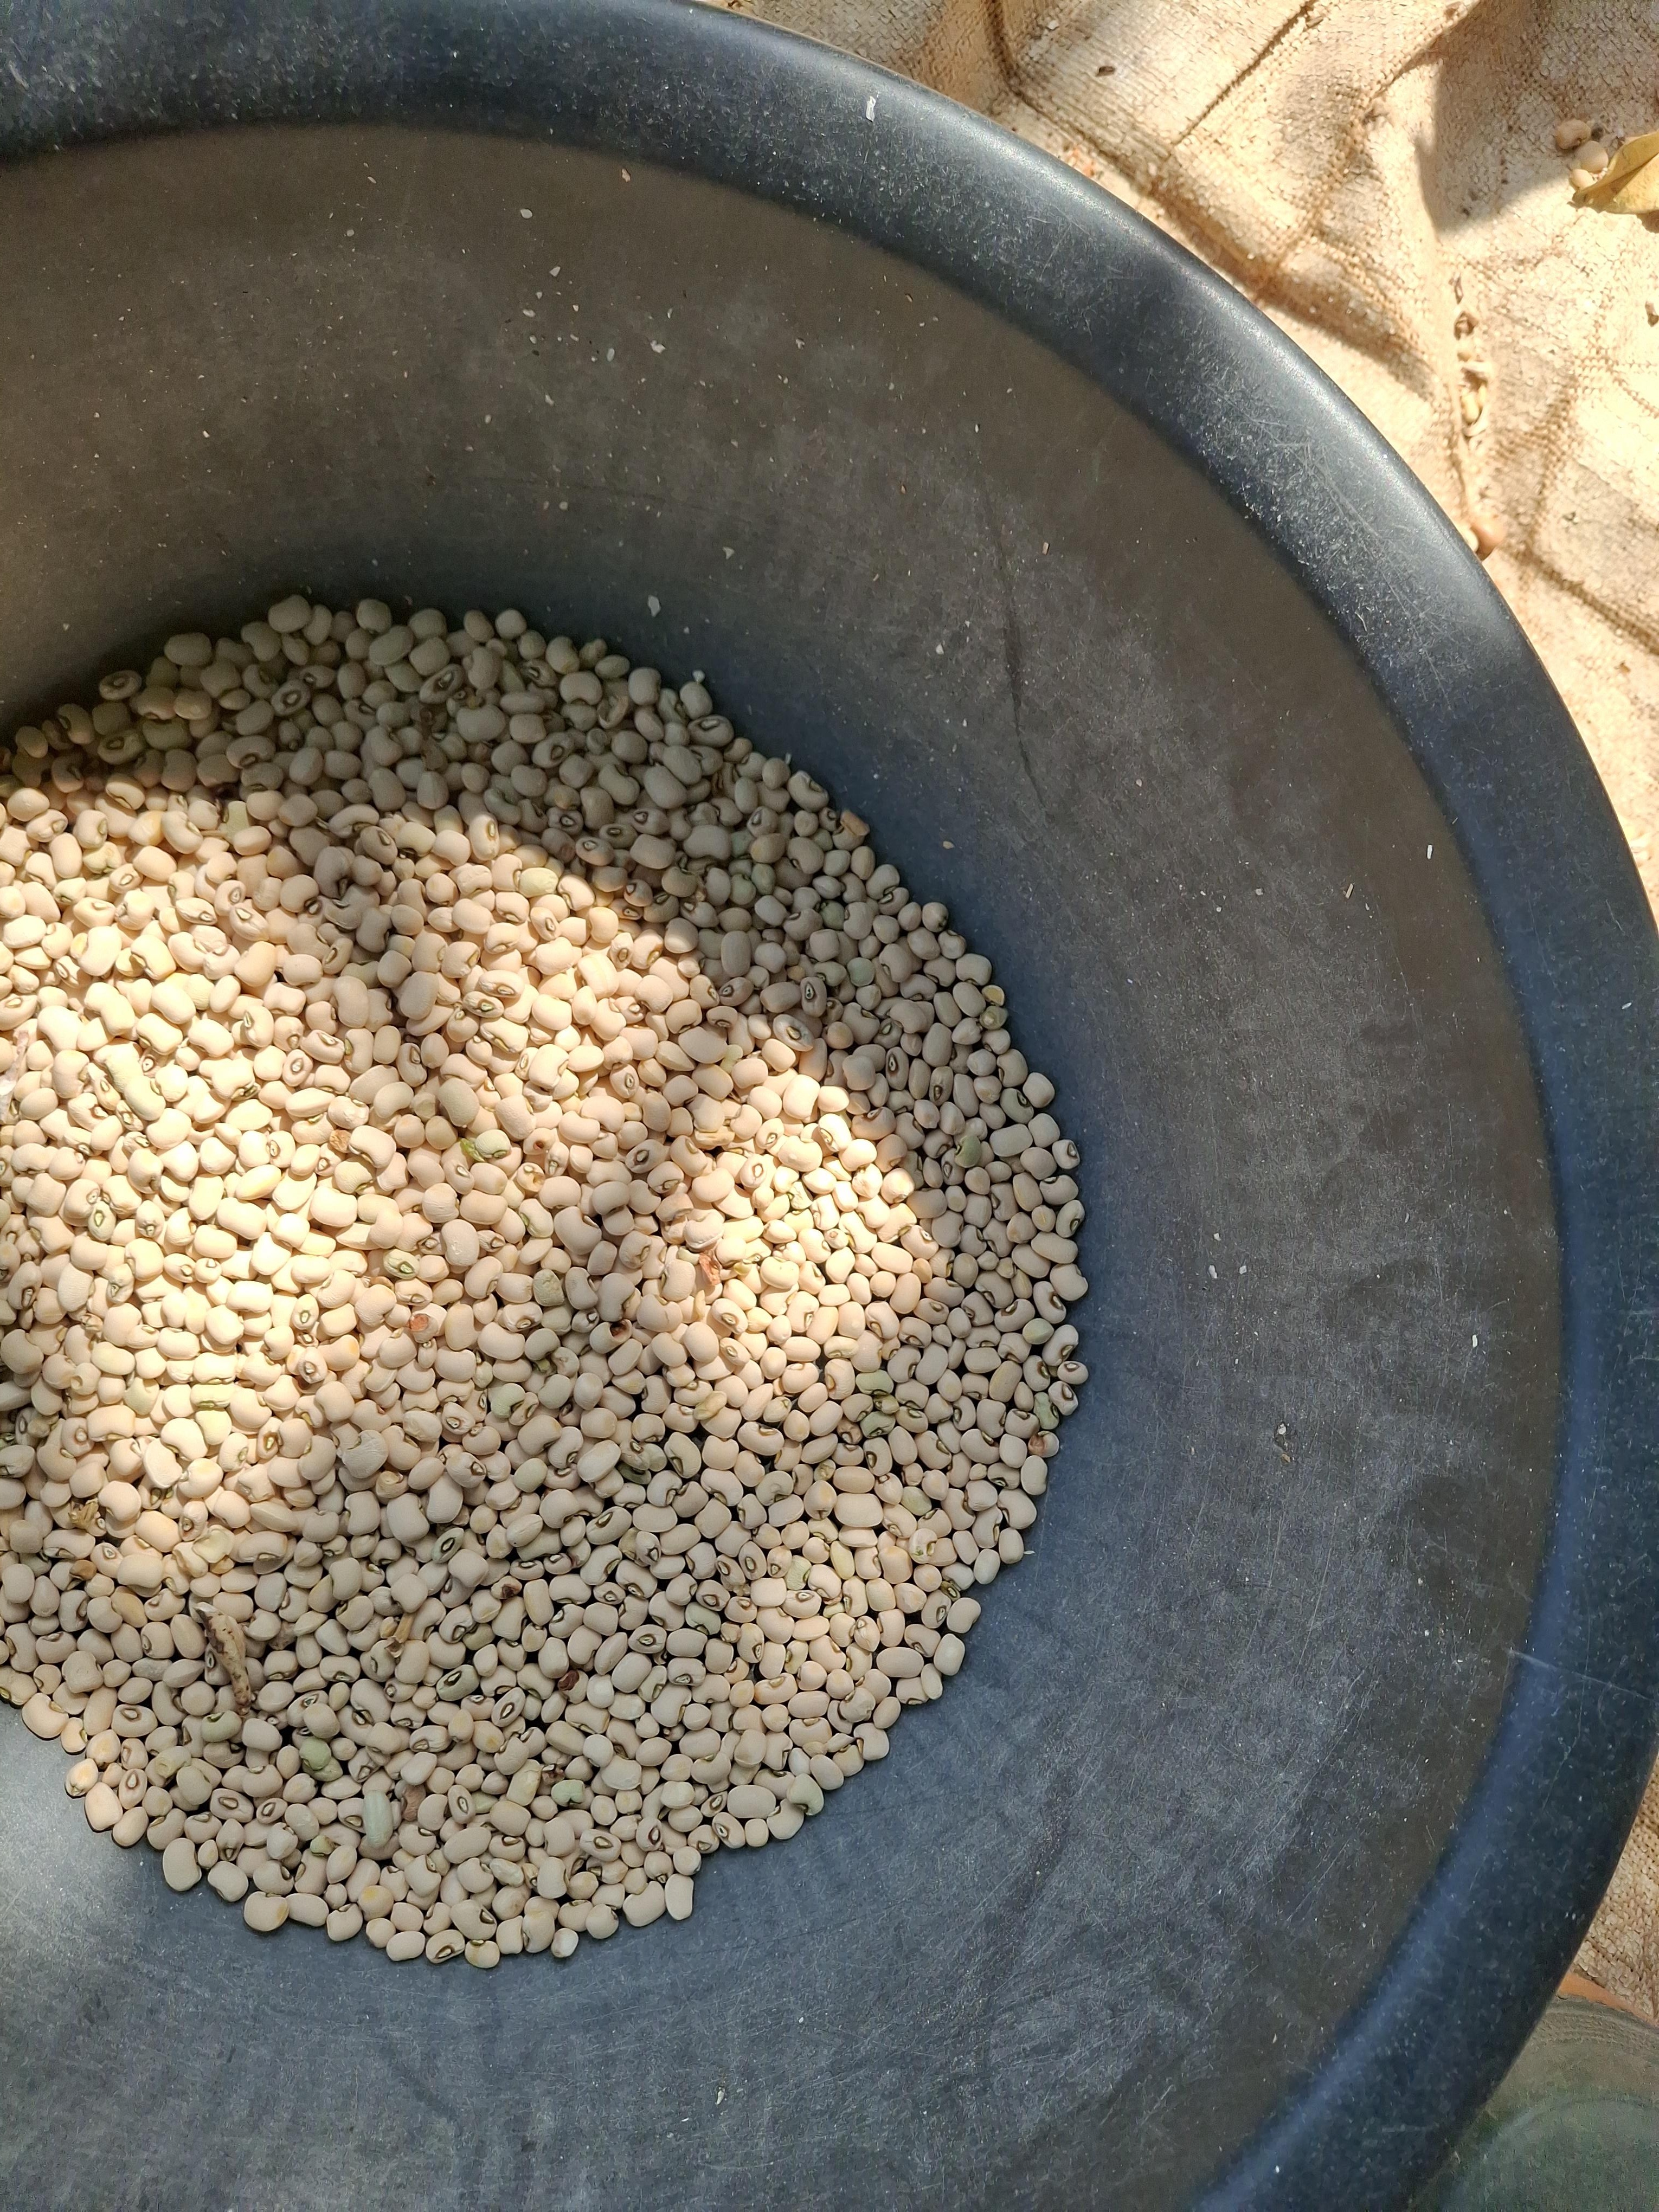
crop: cowpea
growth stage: harvest
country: Nigeria
